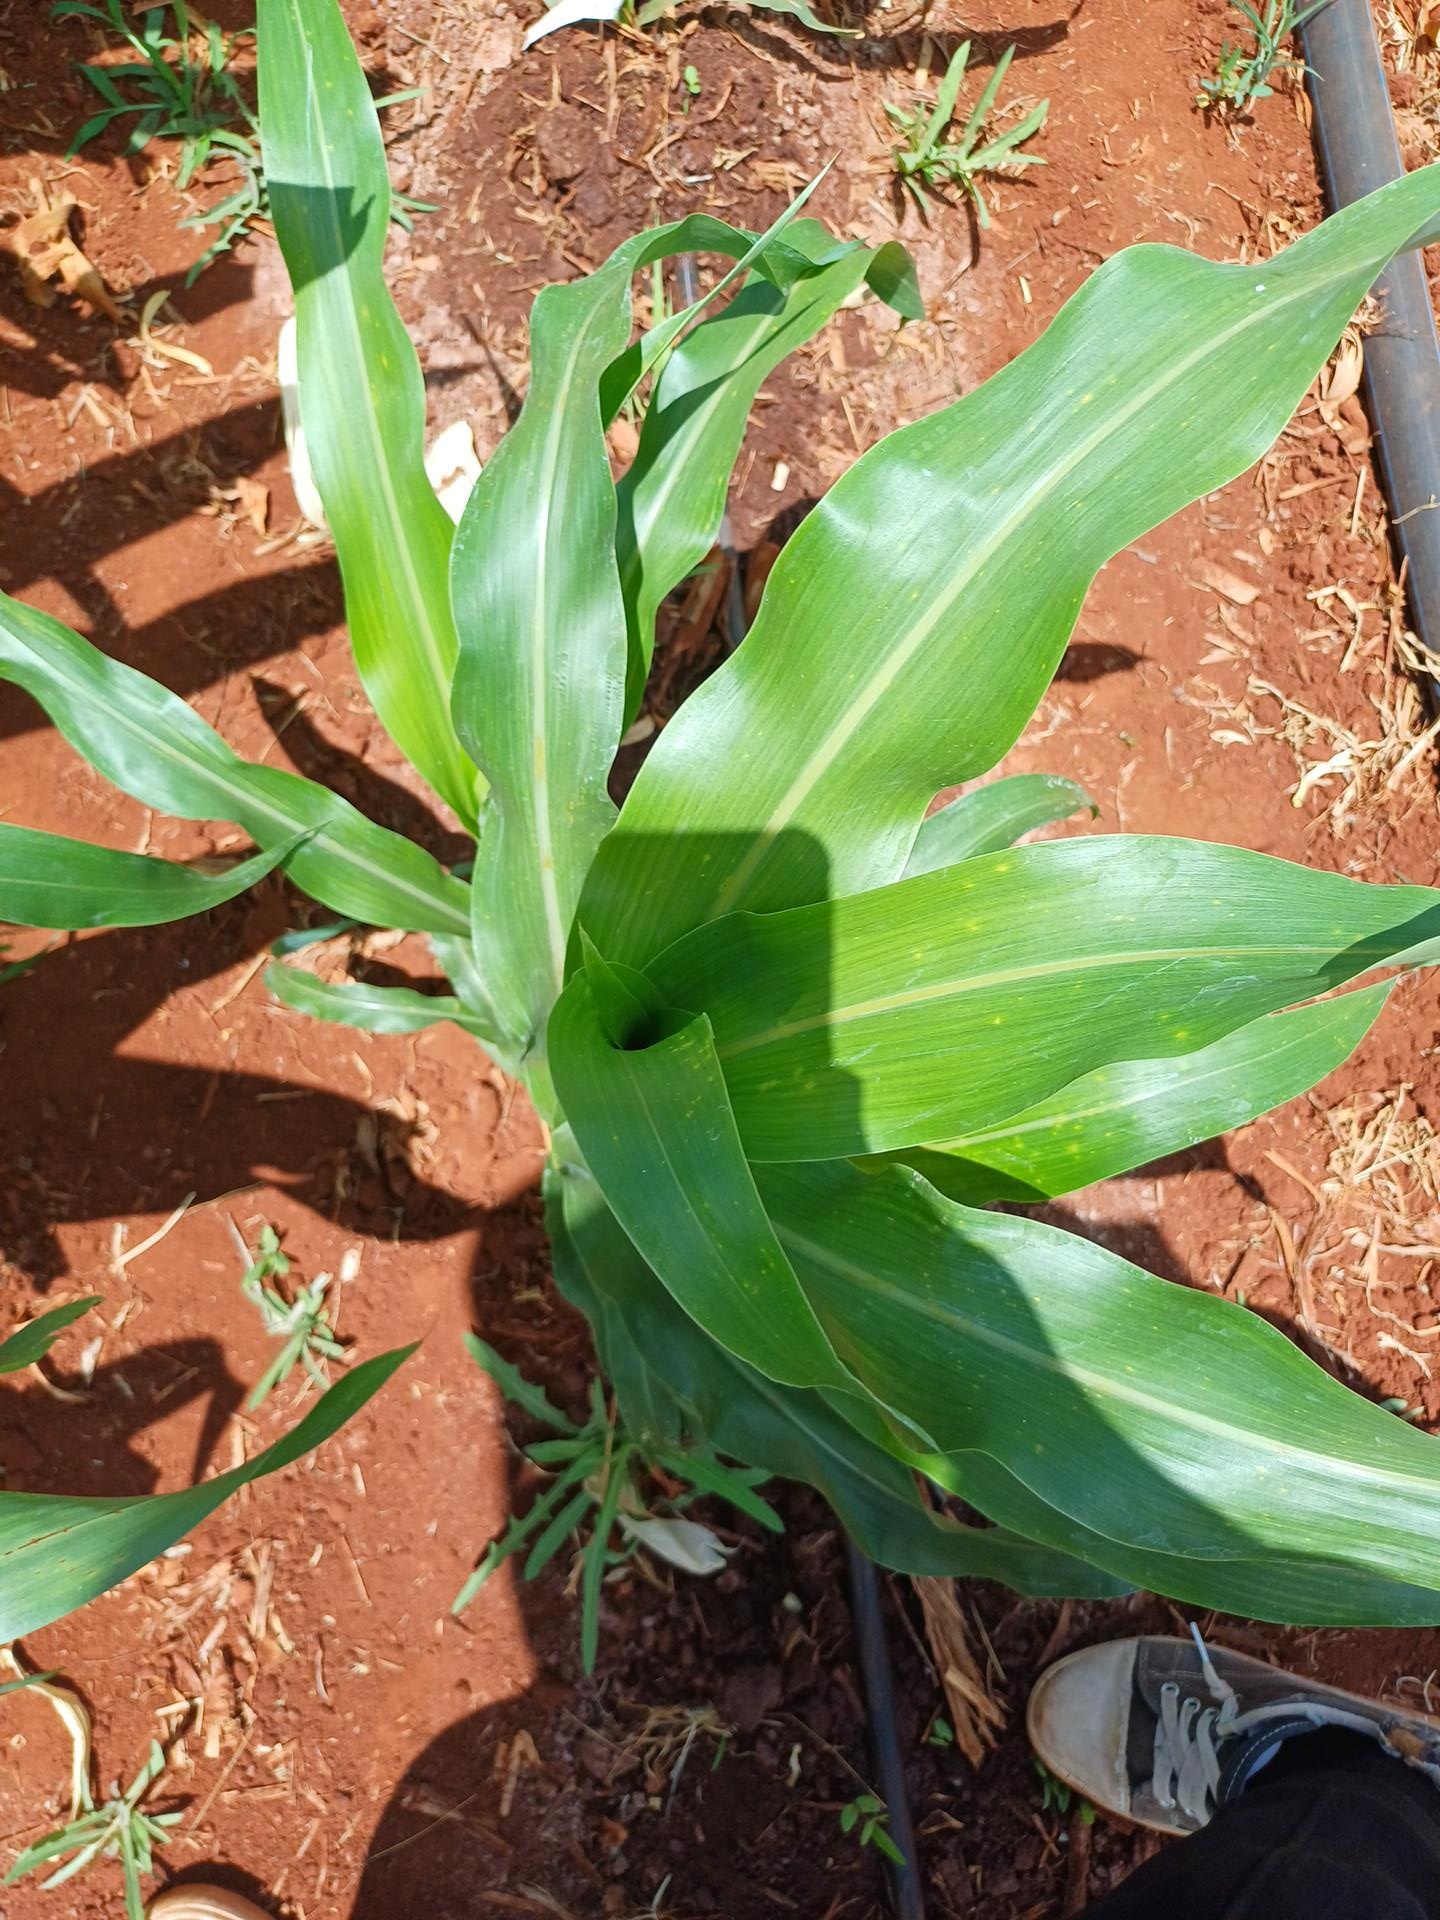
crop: sorghum
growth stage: vegetative
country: Kenya
